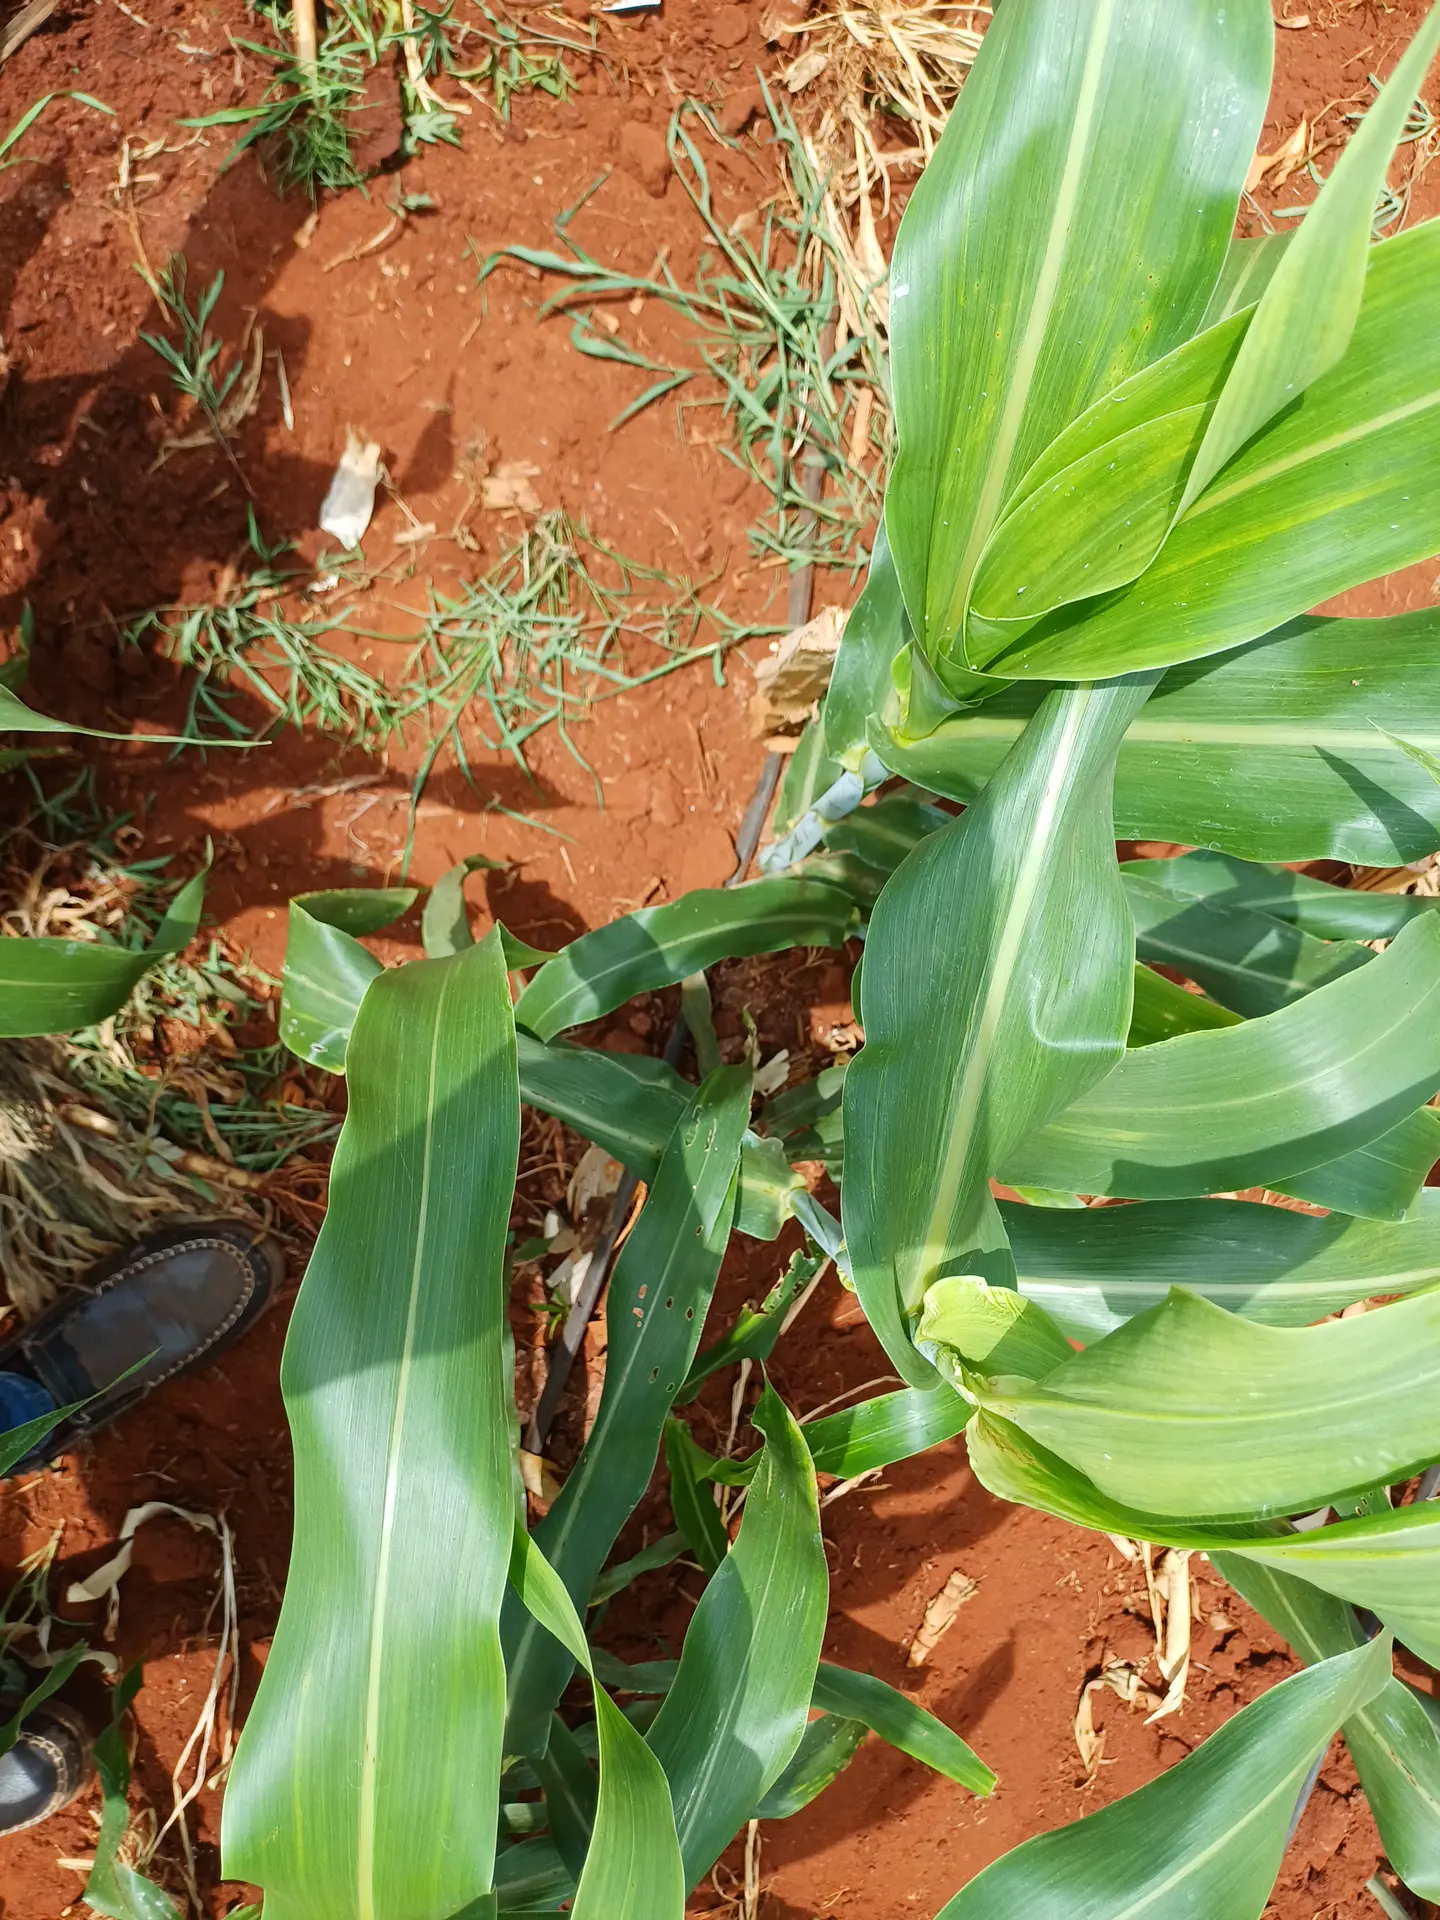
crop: sorghum
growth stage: vegetative
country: Kenya
